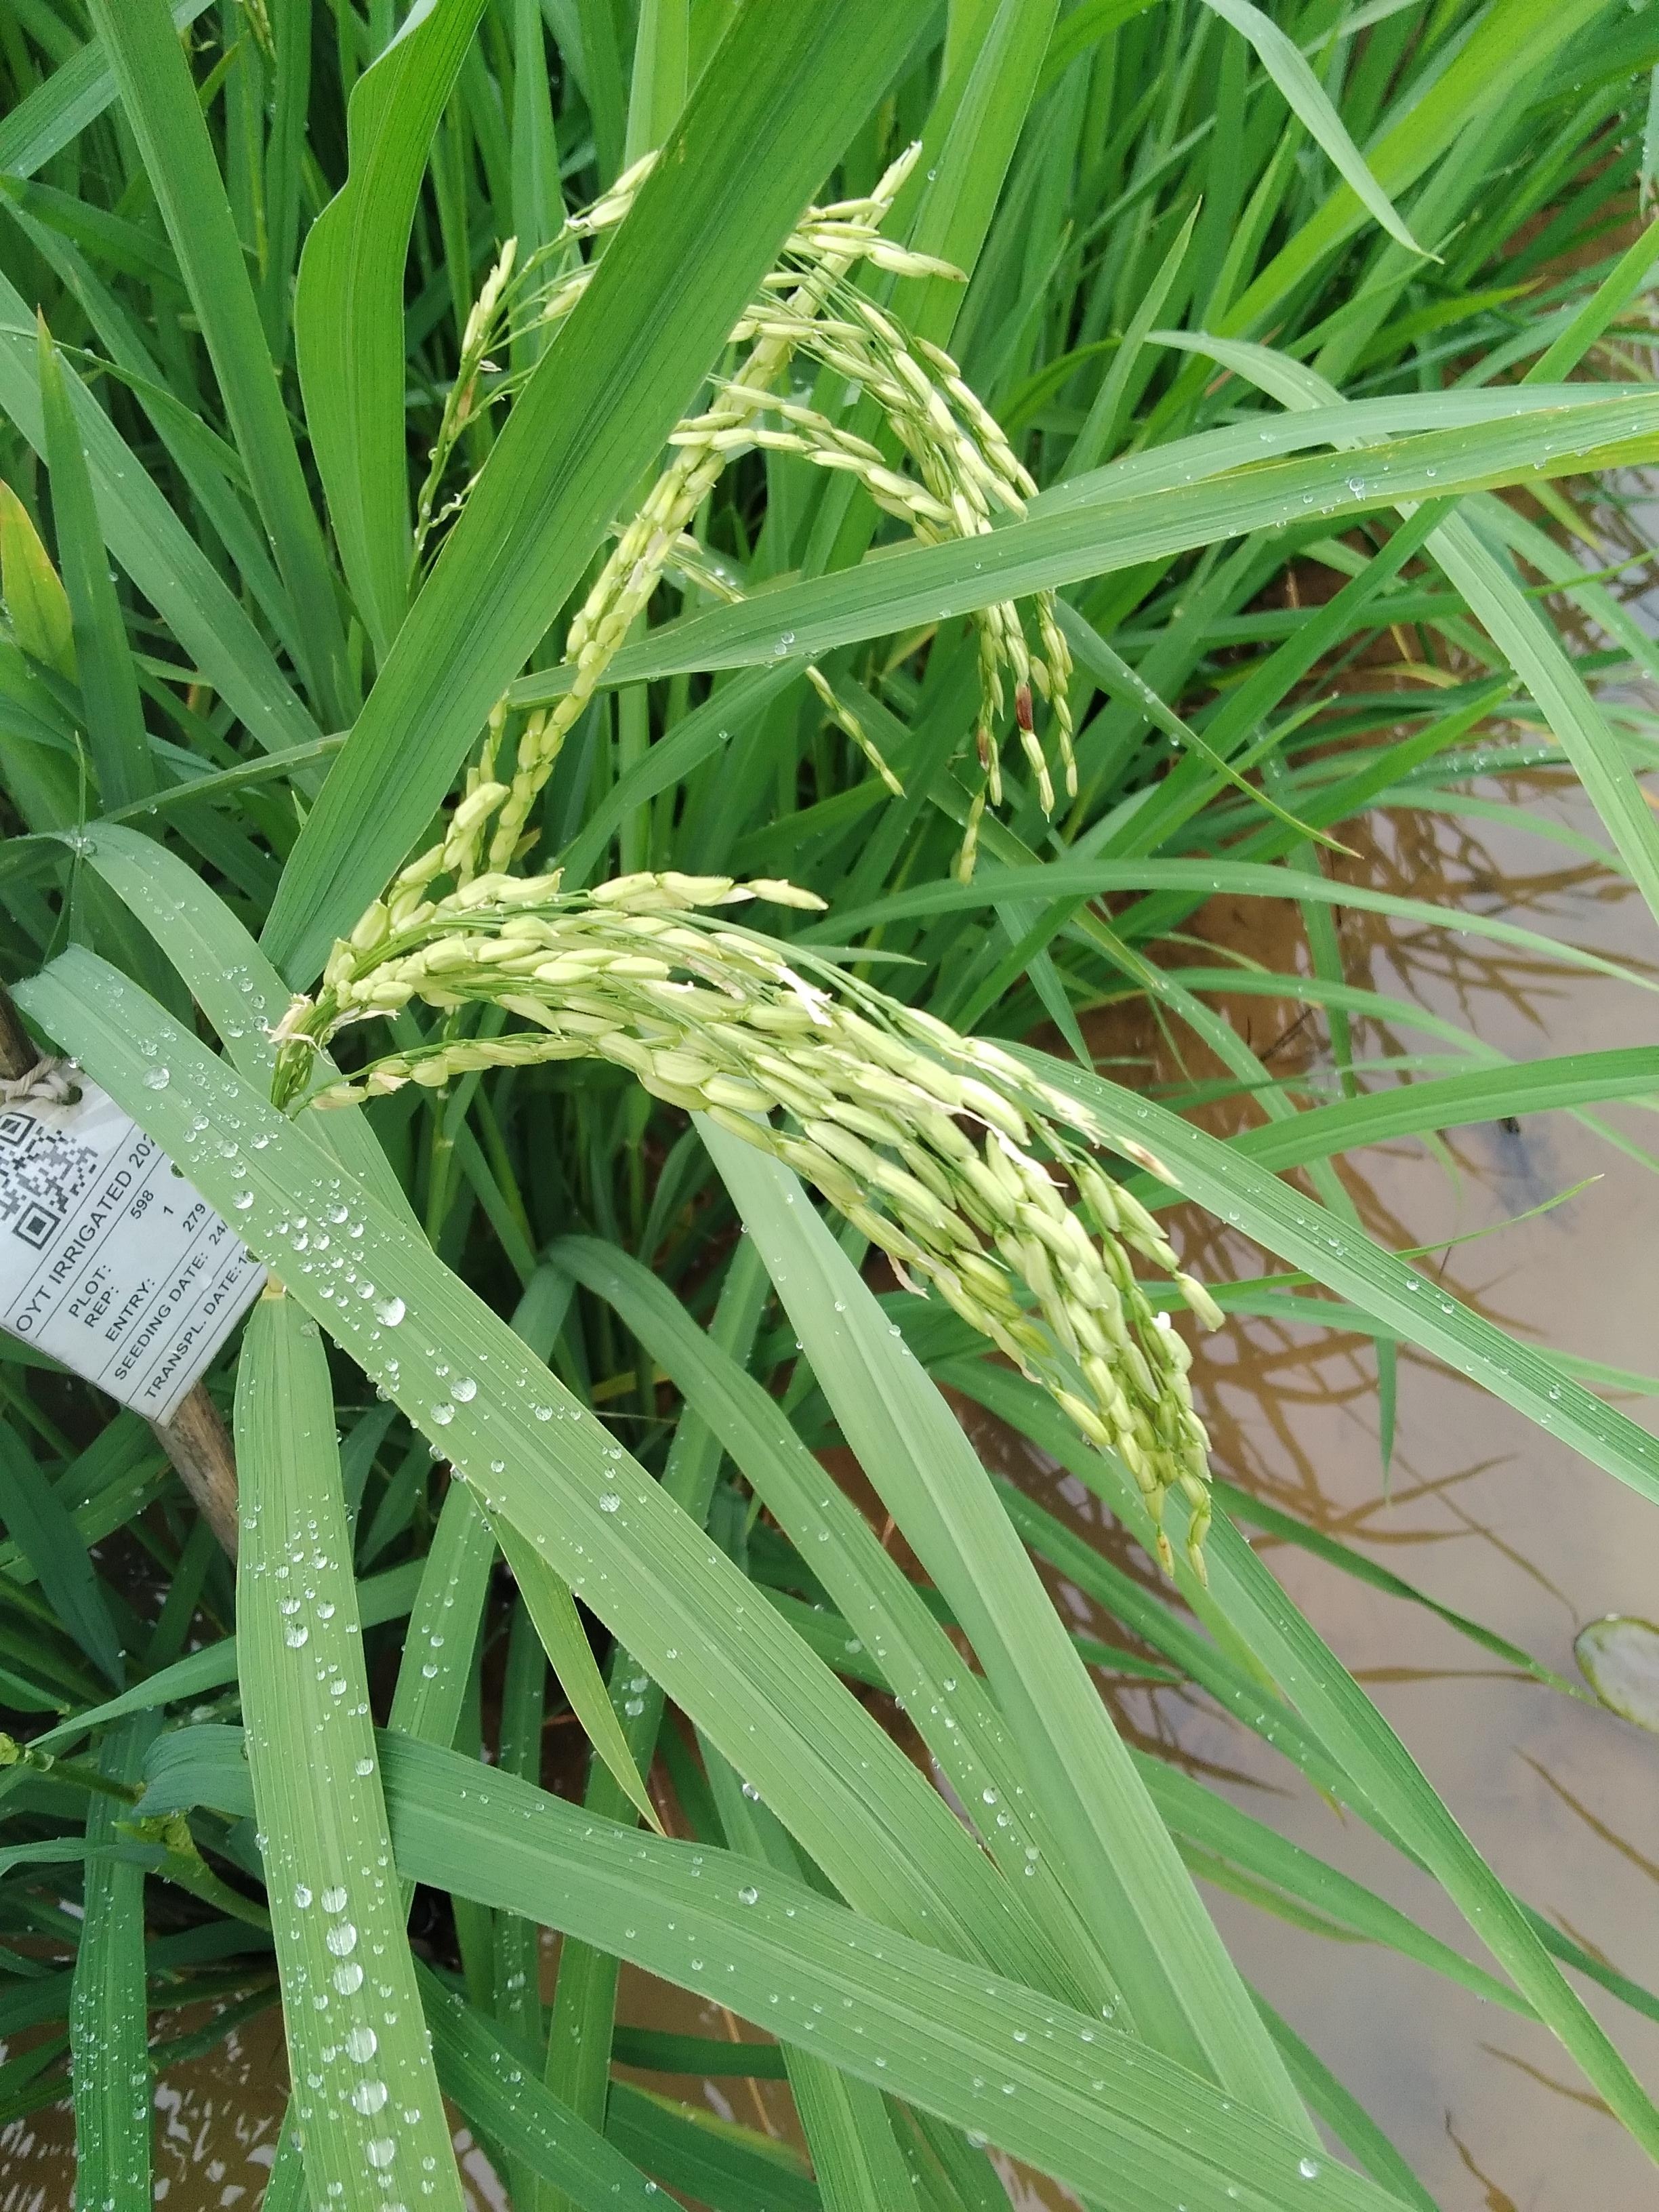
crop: rice
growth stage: stage milk
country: Nigeria
